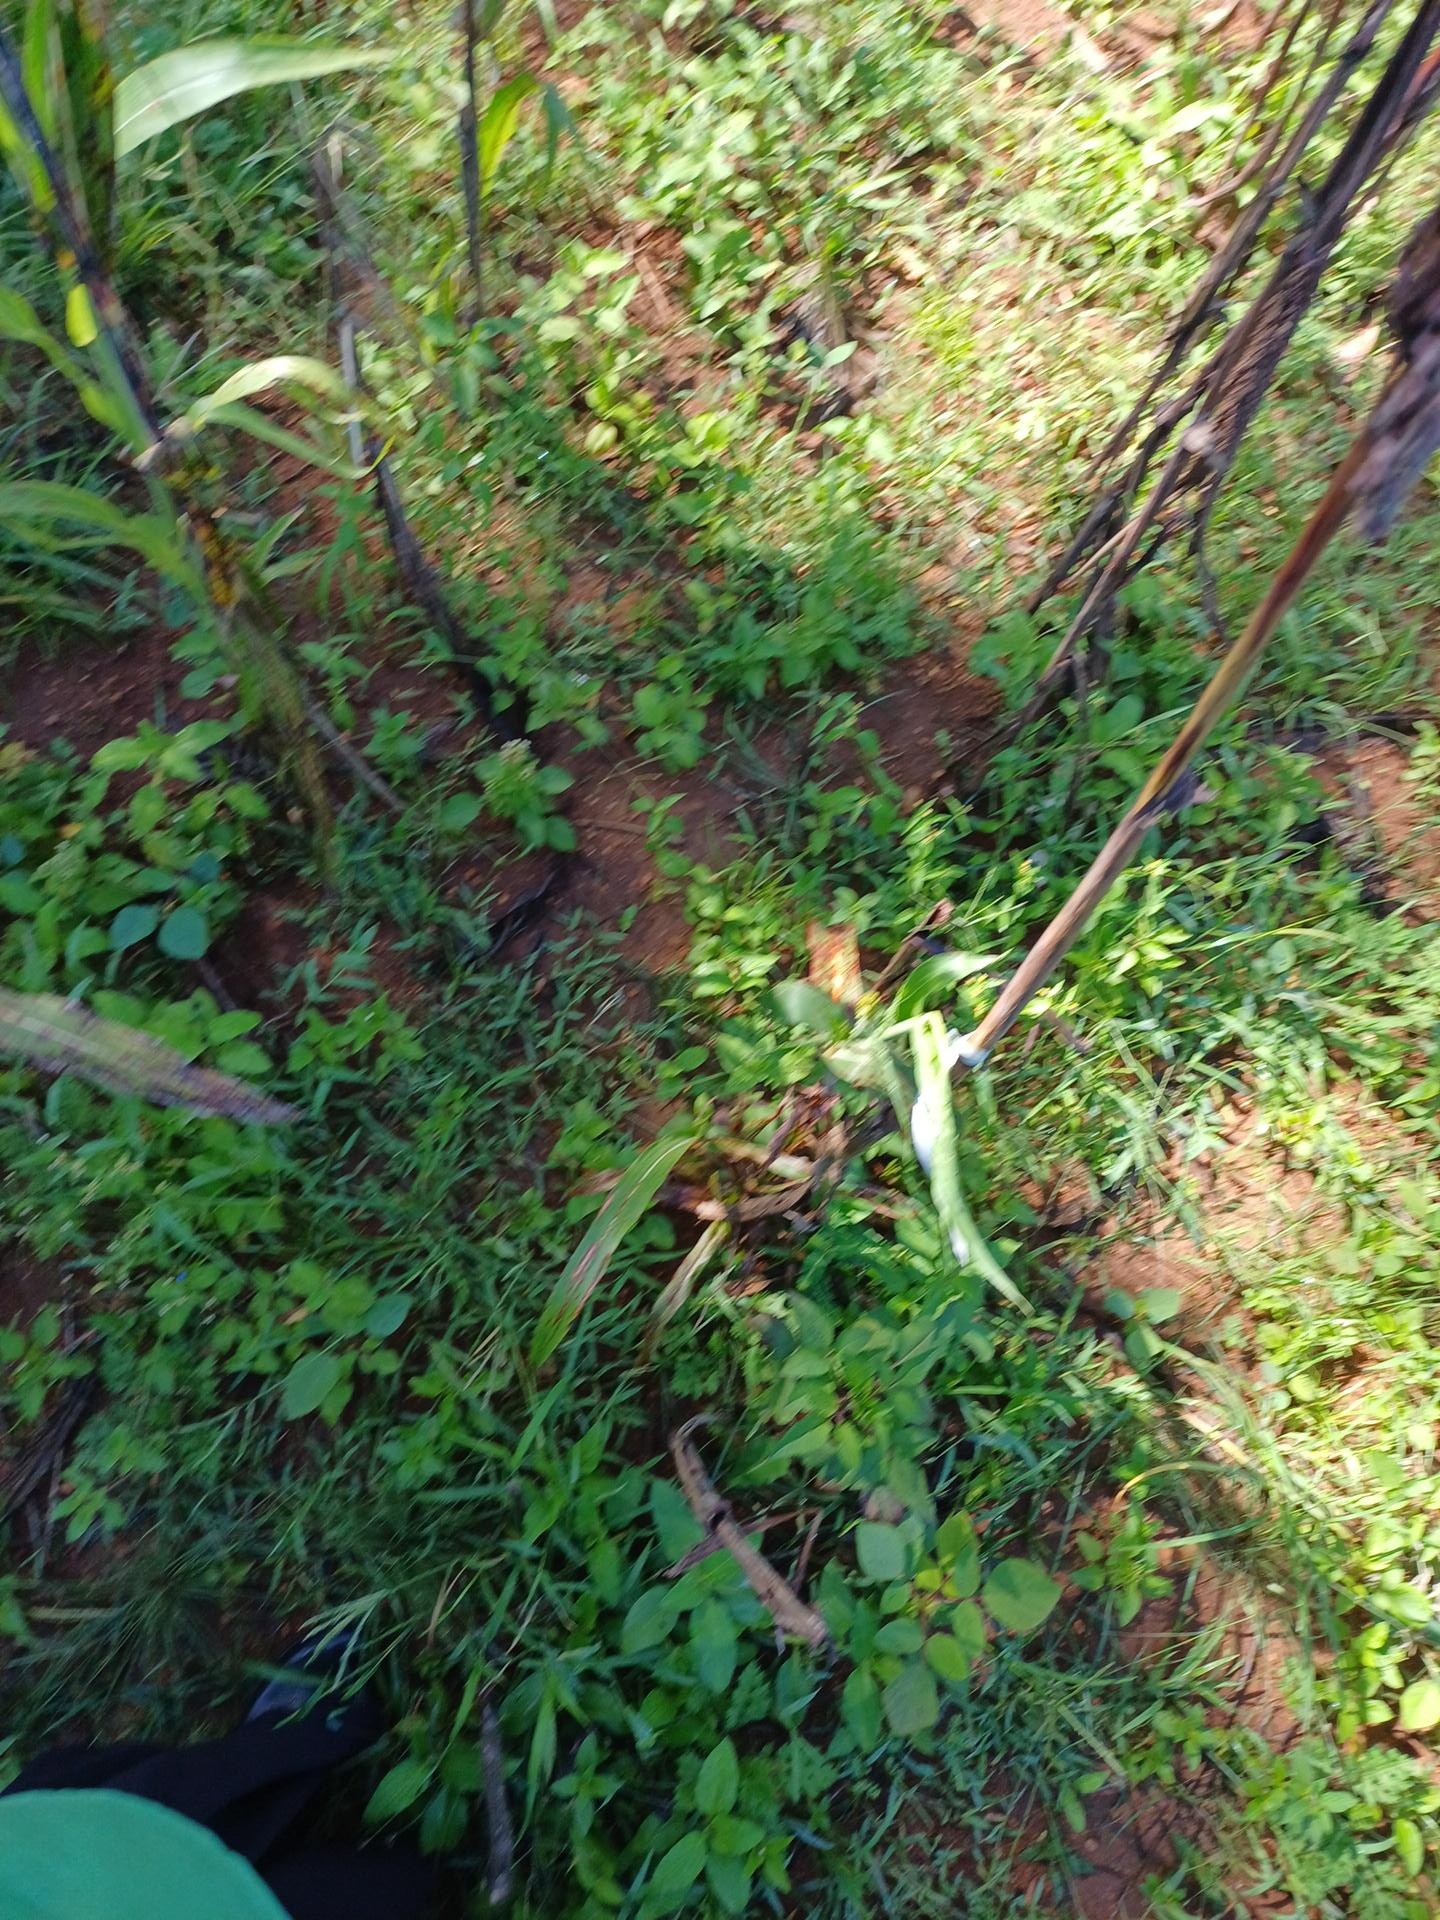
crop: sorghum
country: Kenya
